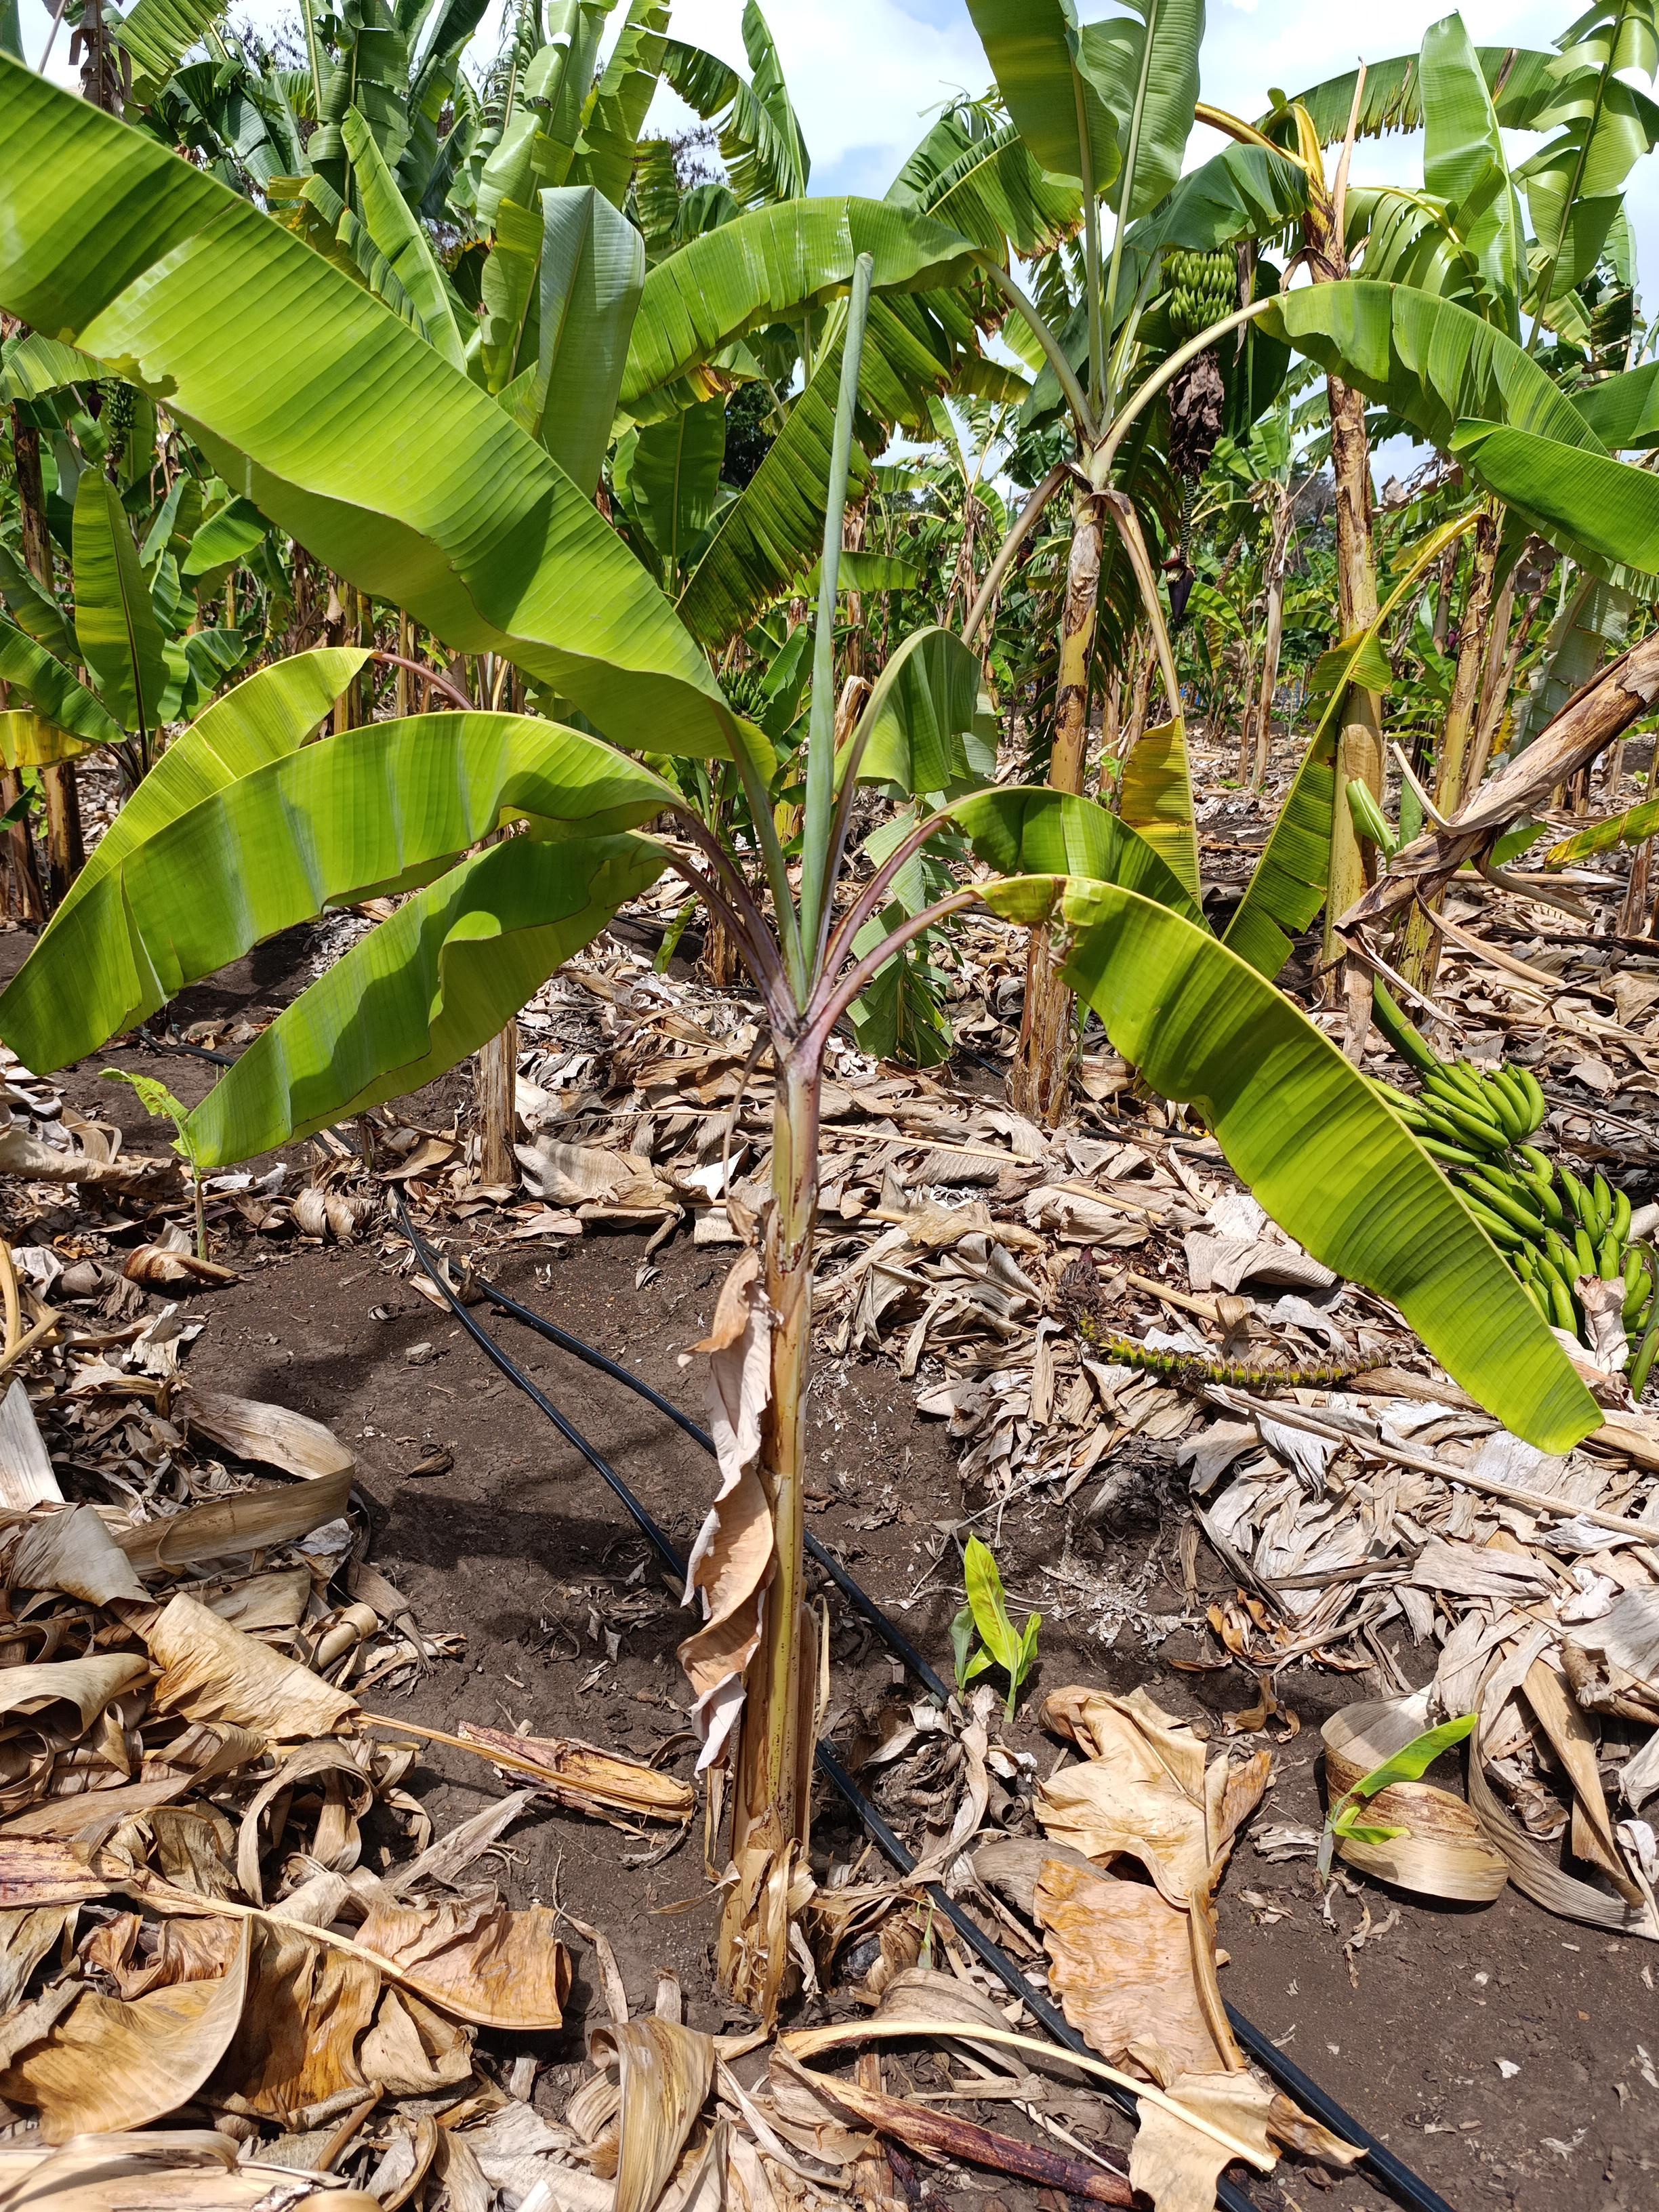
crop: banana
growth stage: vegetative
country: Tanzania
